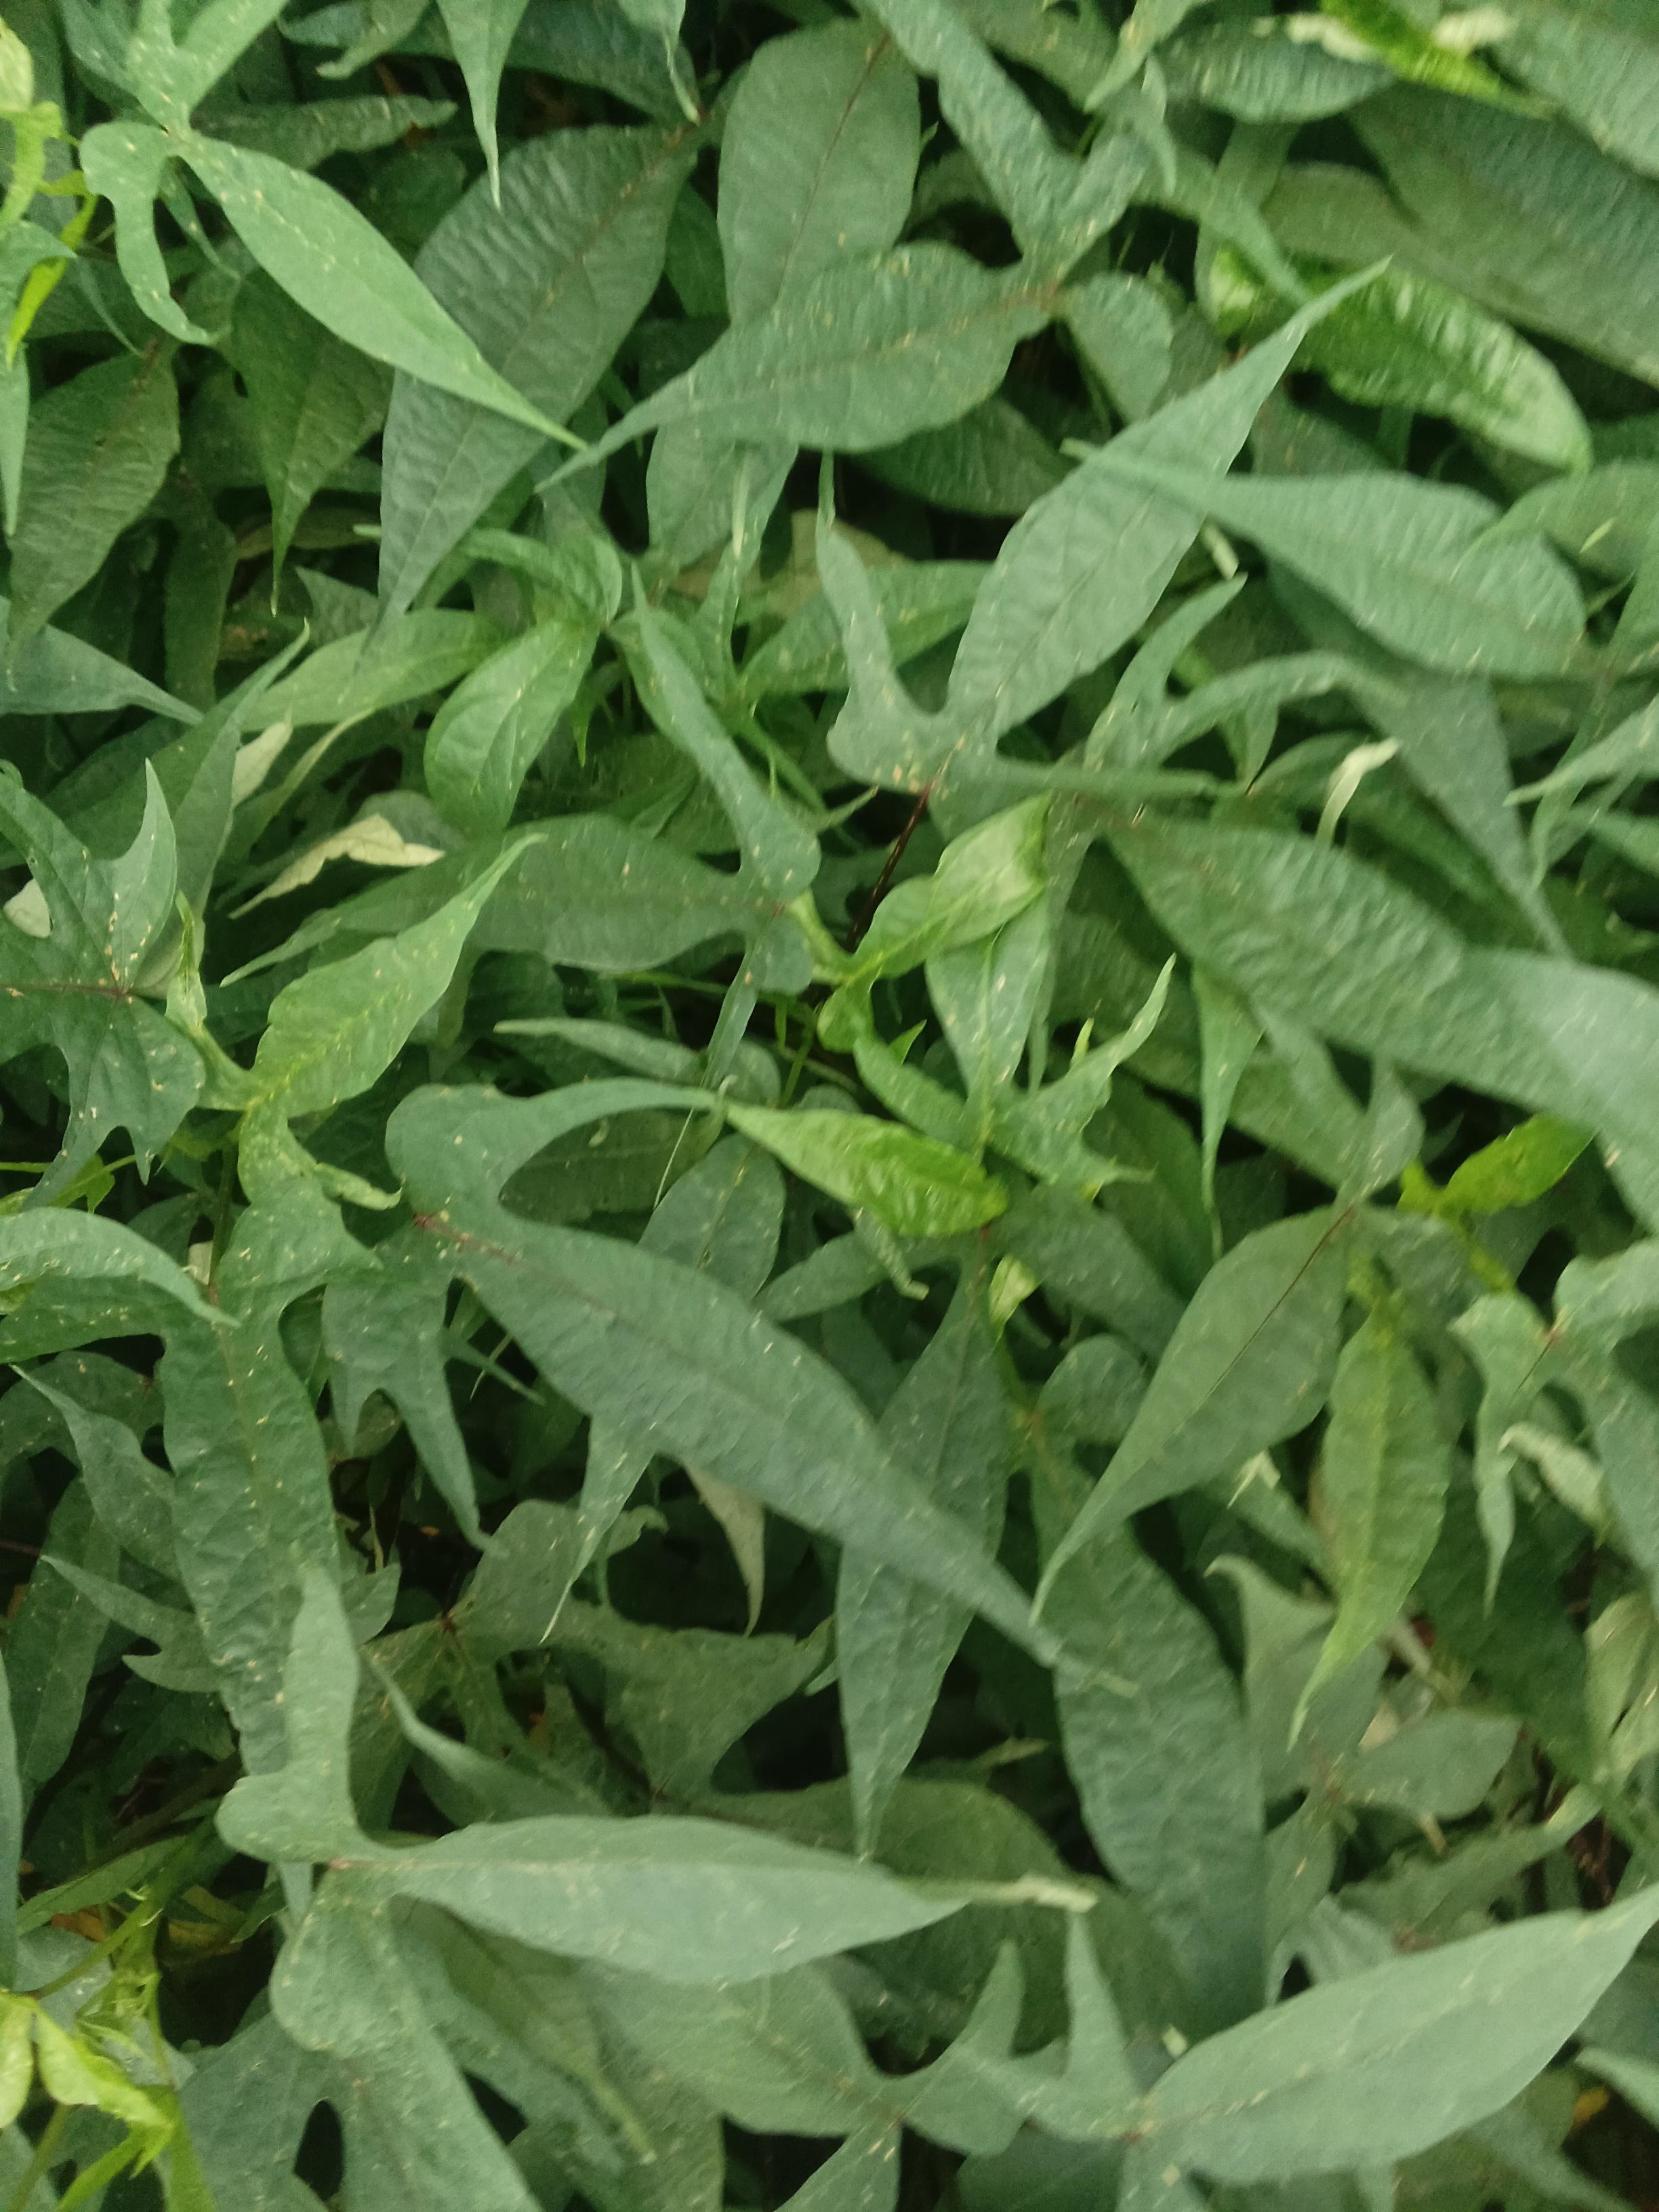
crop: sweet potato
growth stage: vegetative
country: Kenya
